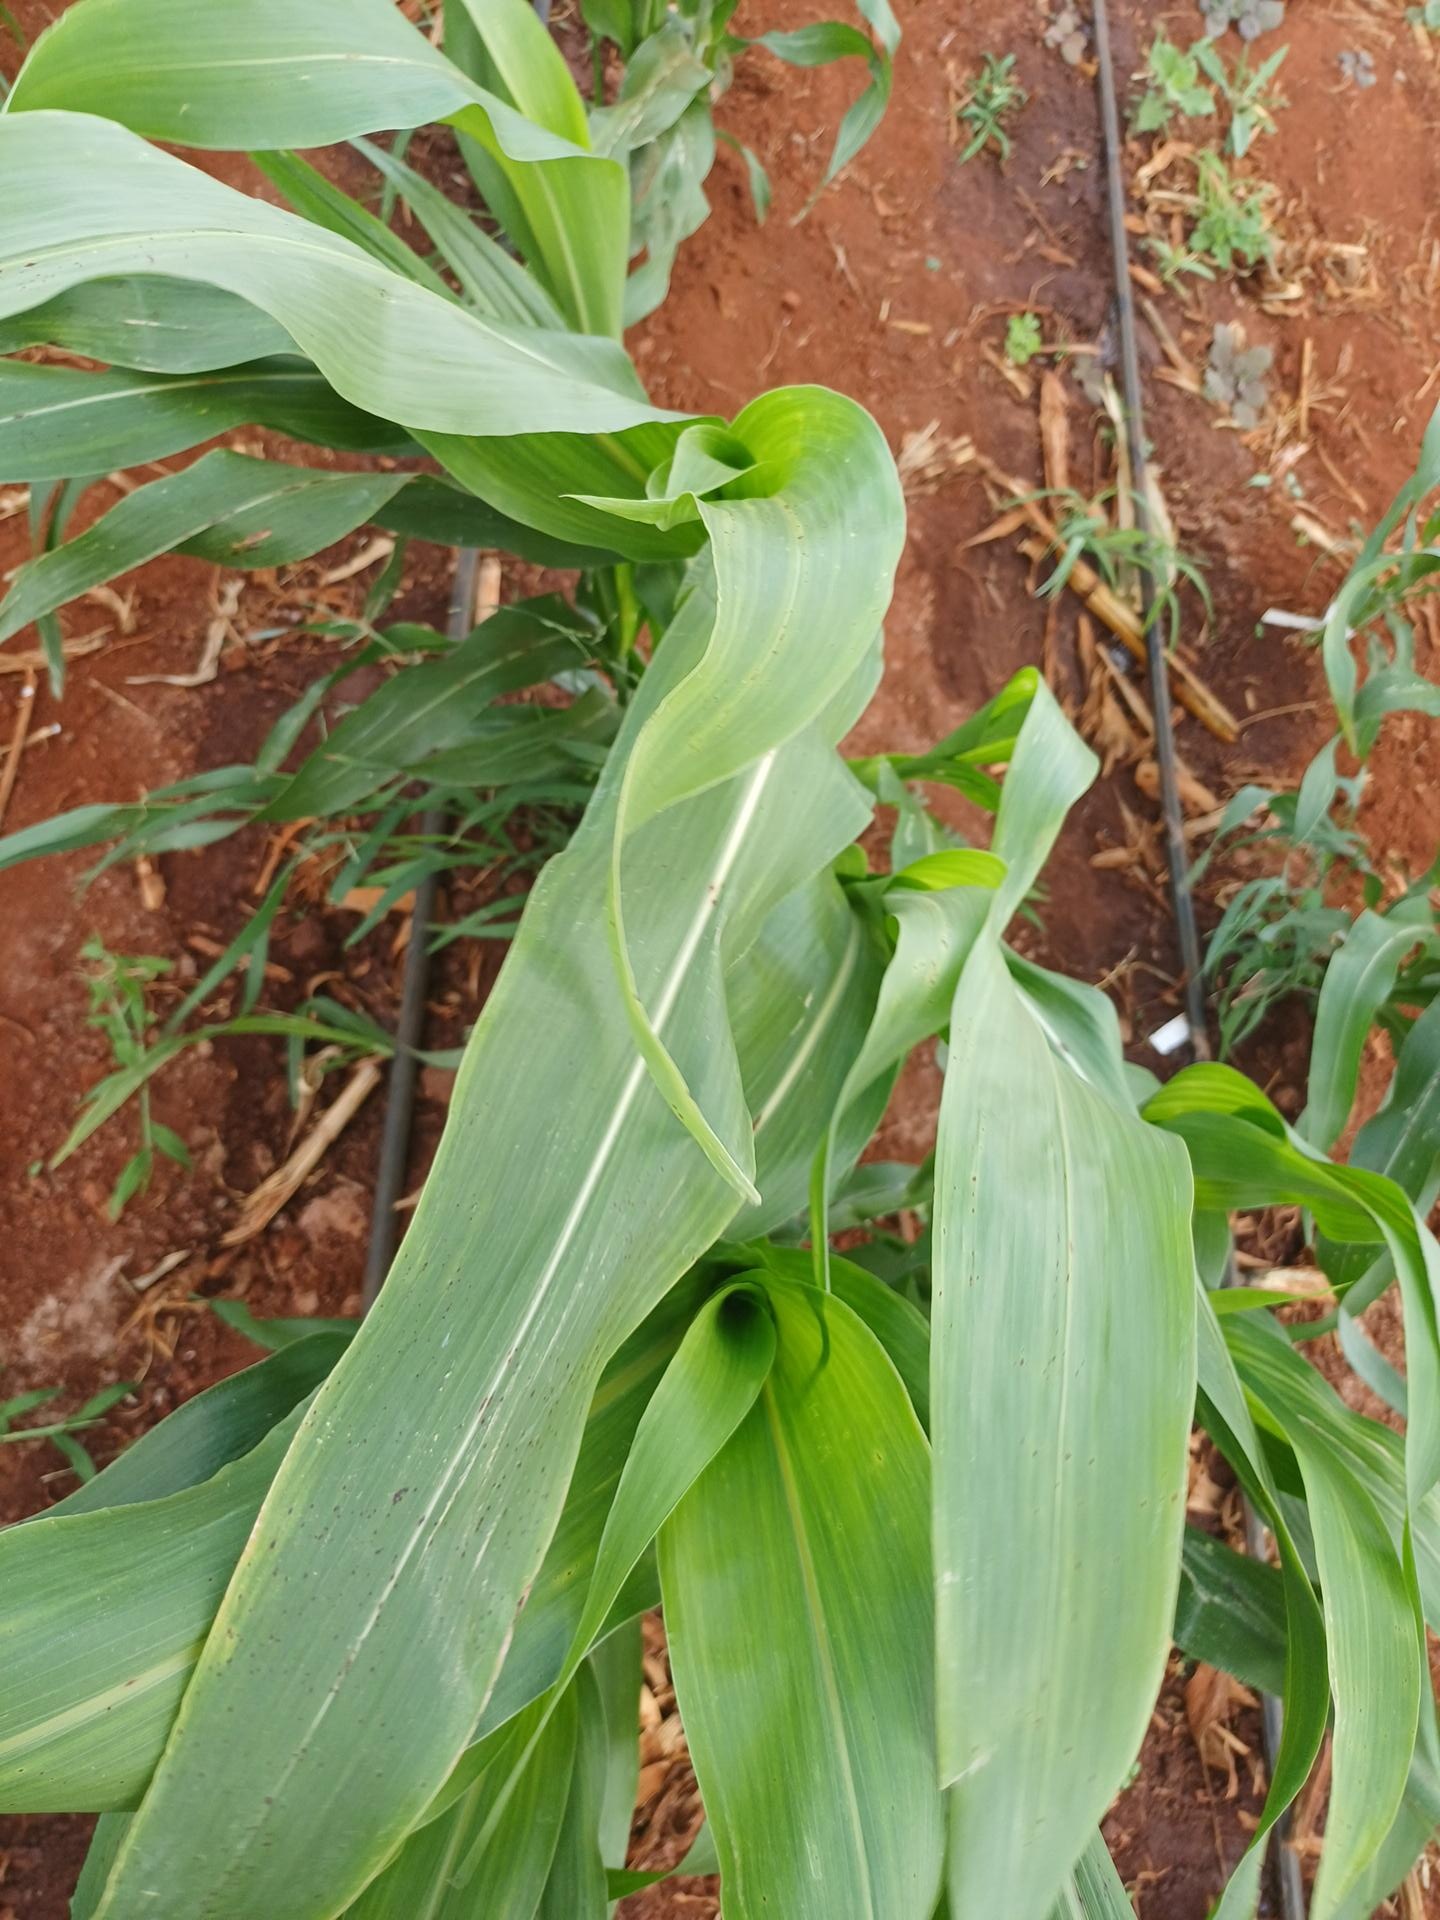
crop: sorghum
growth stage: vegetative
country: Kenya
